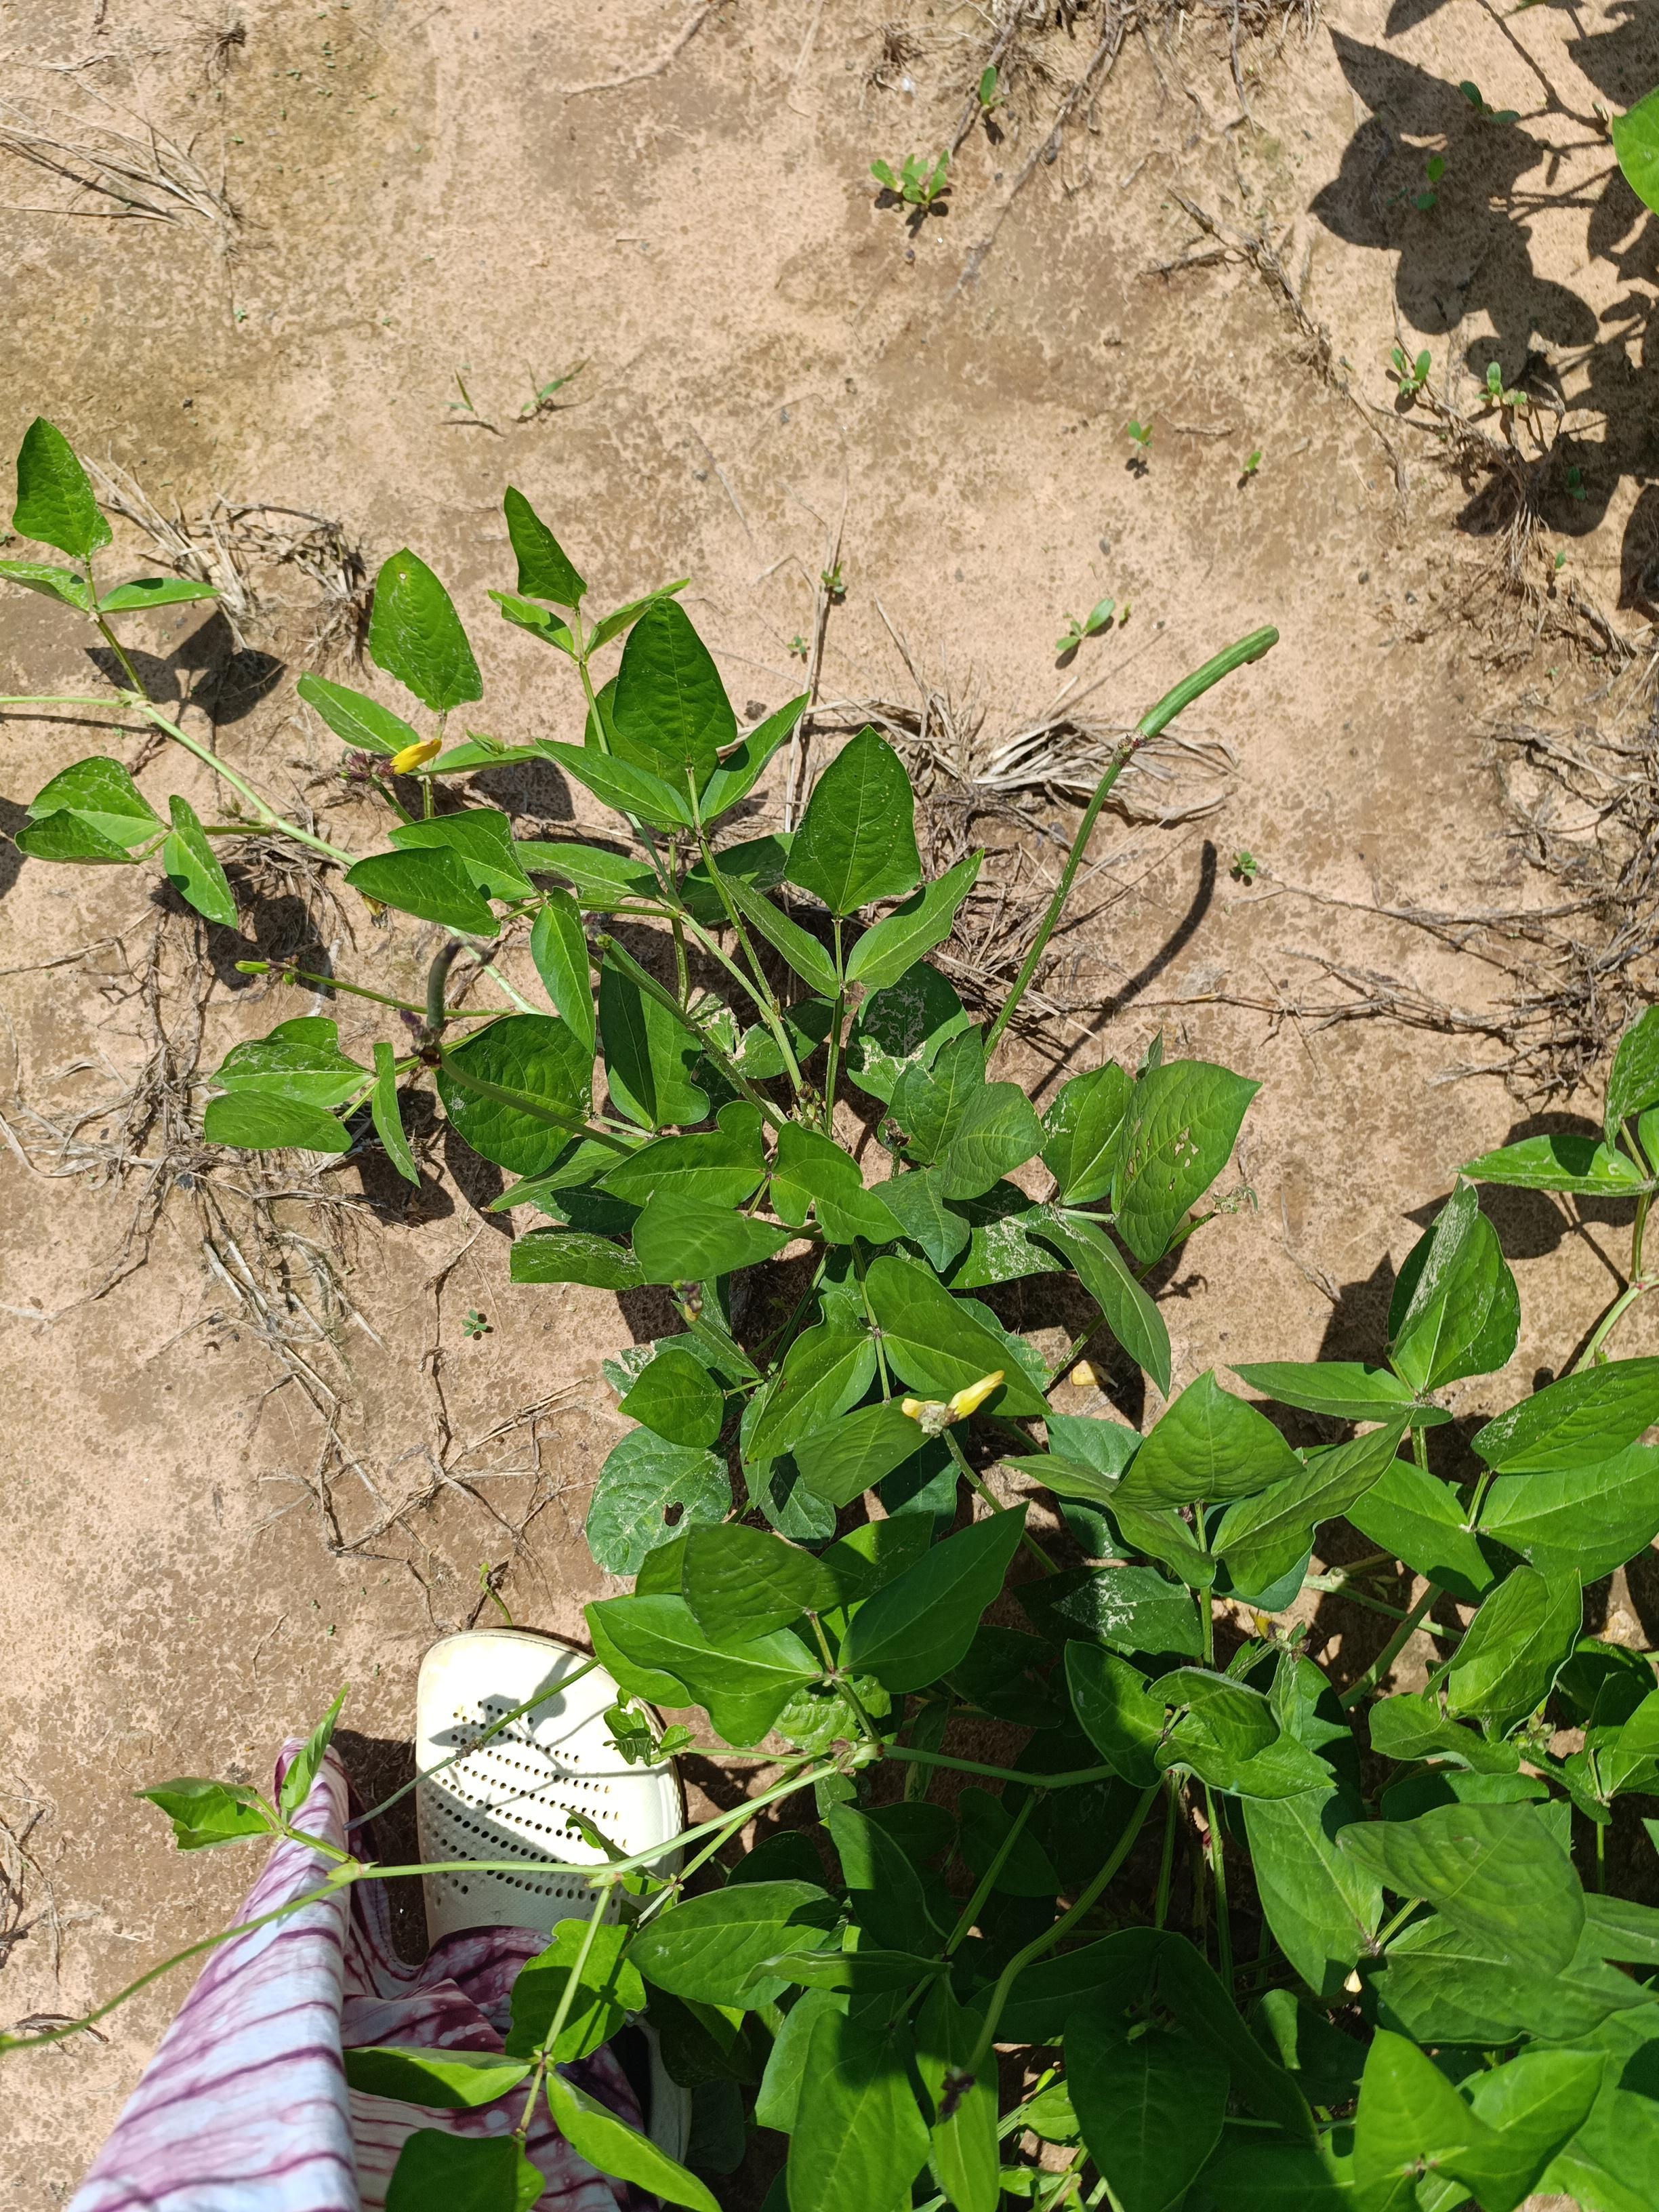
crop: cowpea
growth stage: development pod
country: Nigeria
